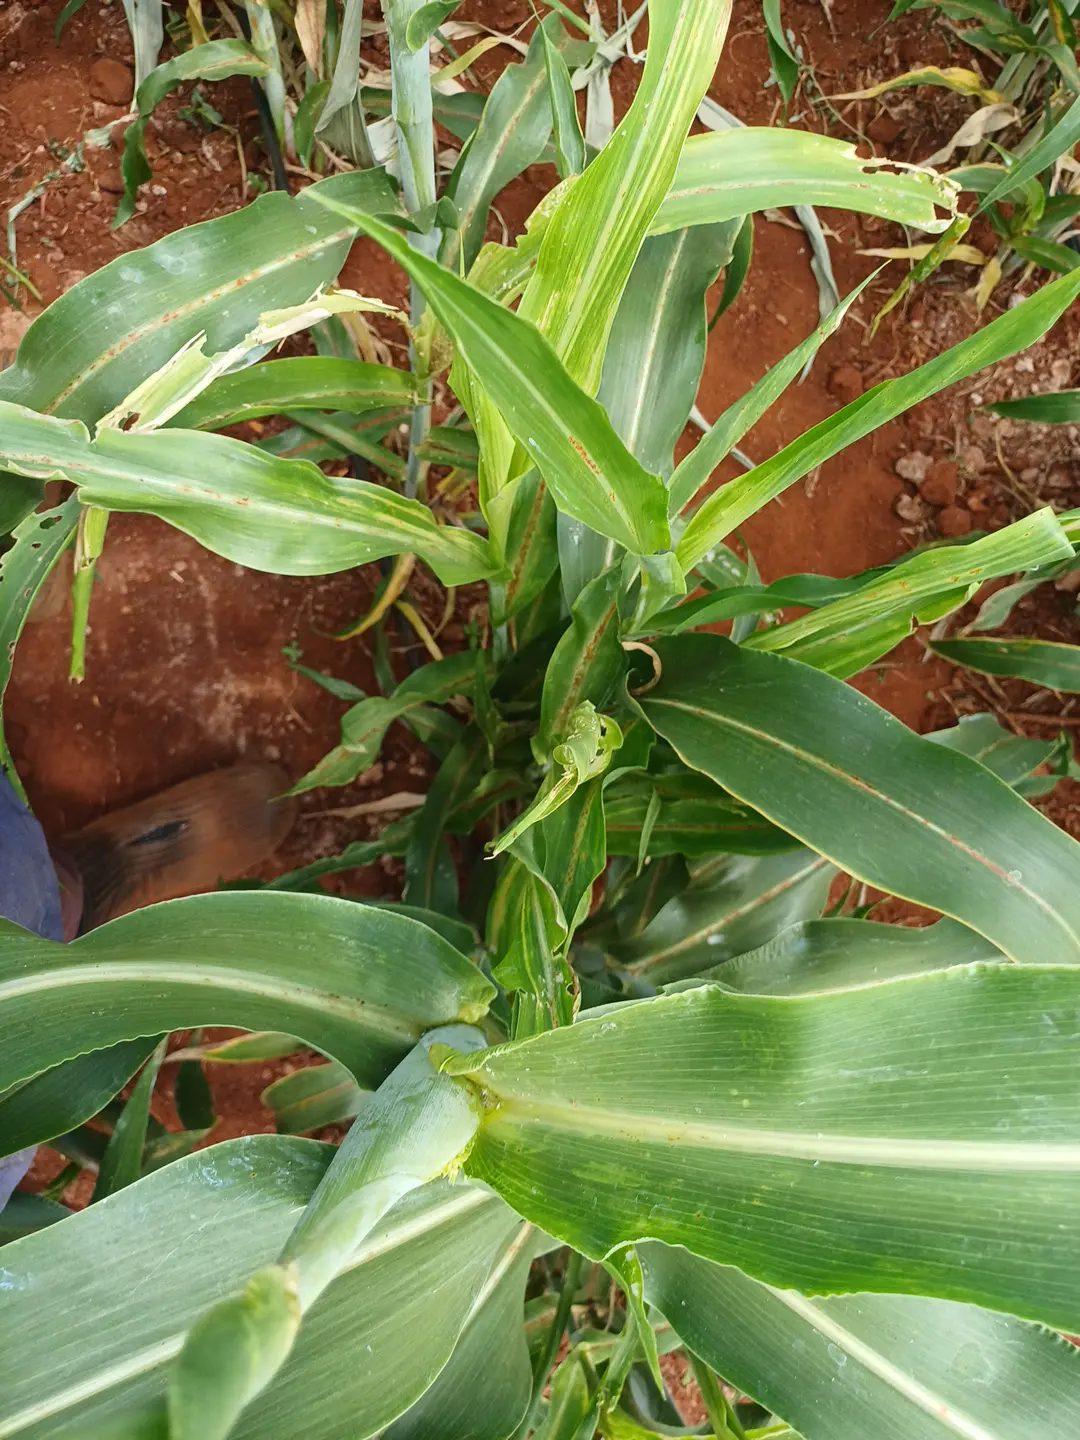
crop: sorghum
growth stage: vegetative
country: Kenya
